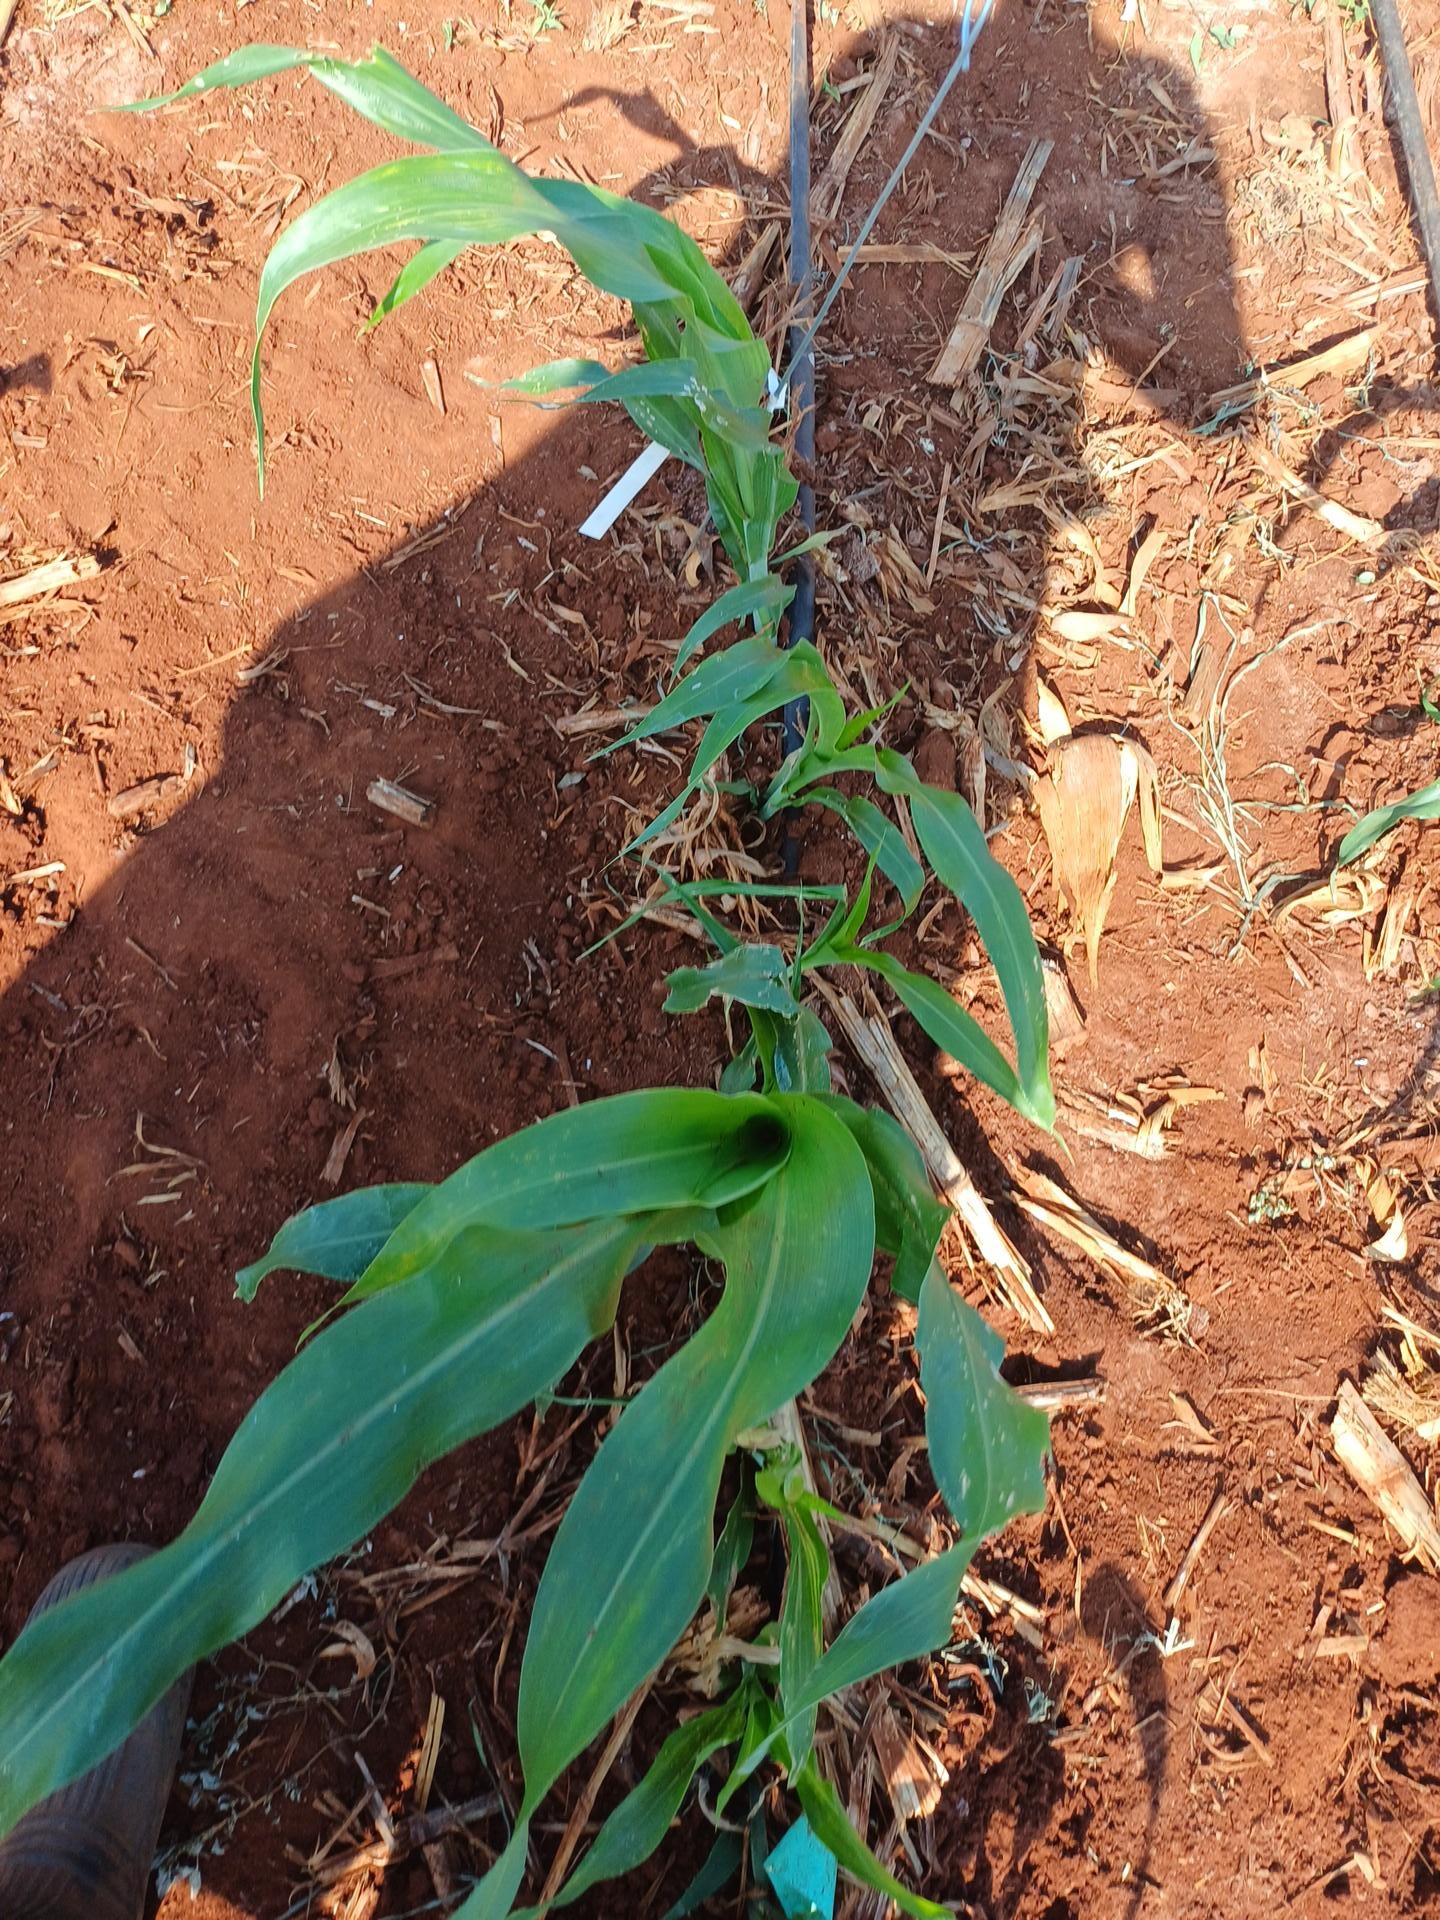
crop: sorghum
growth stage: vegetative
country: Kenya
